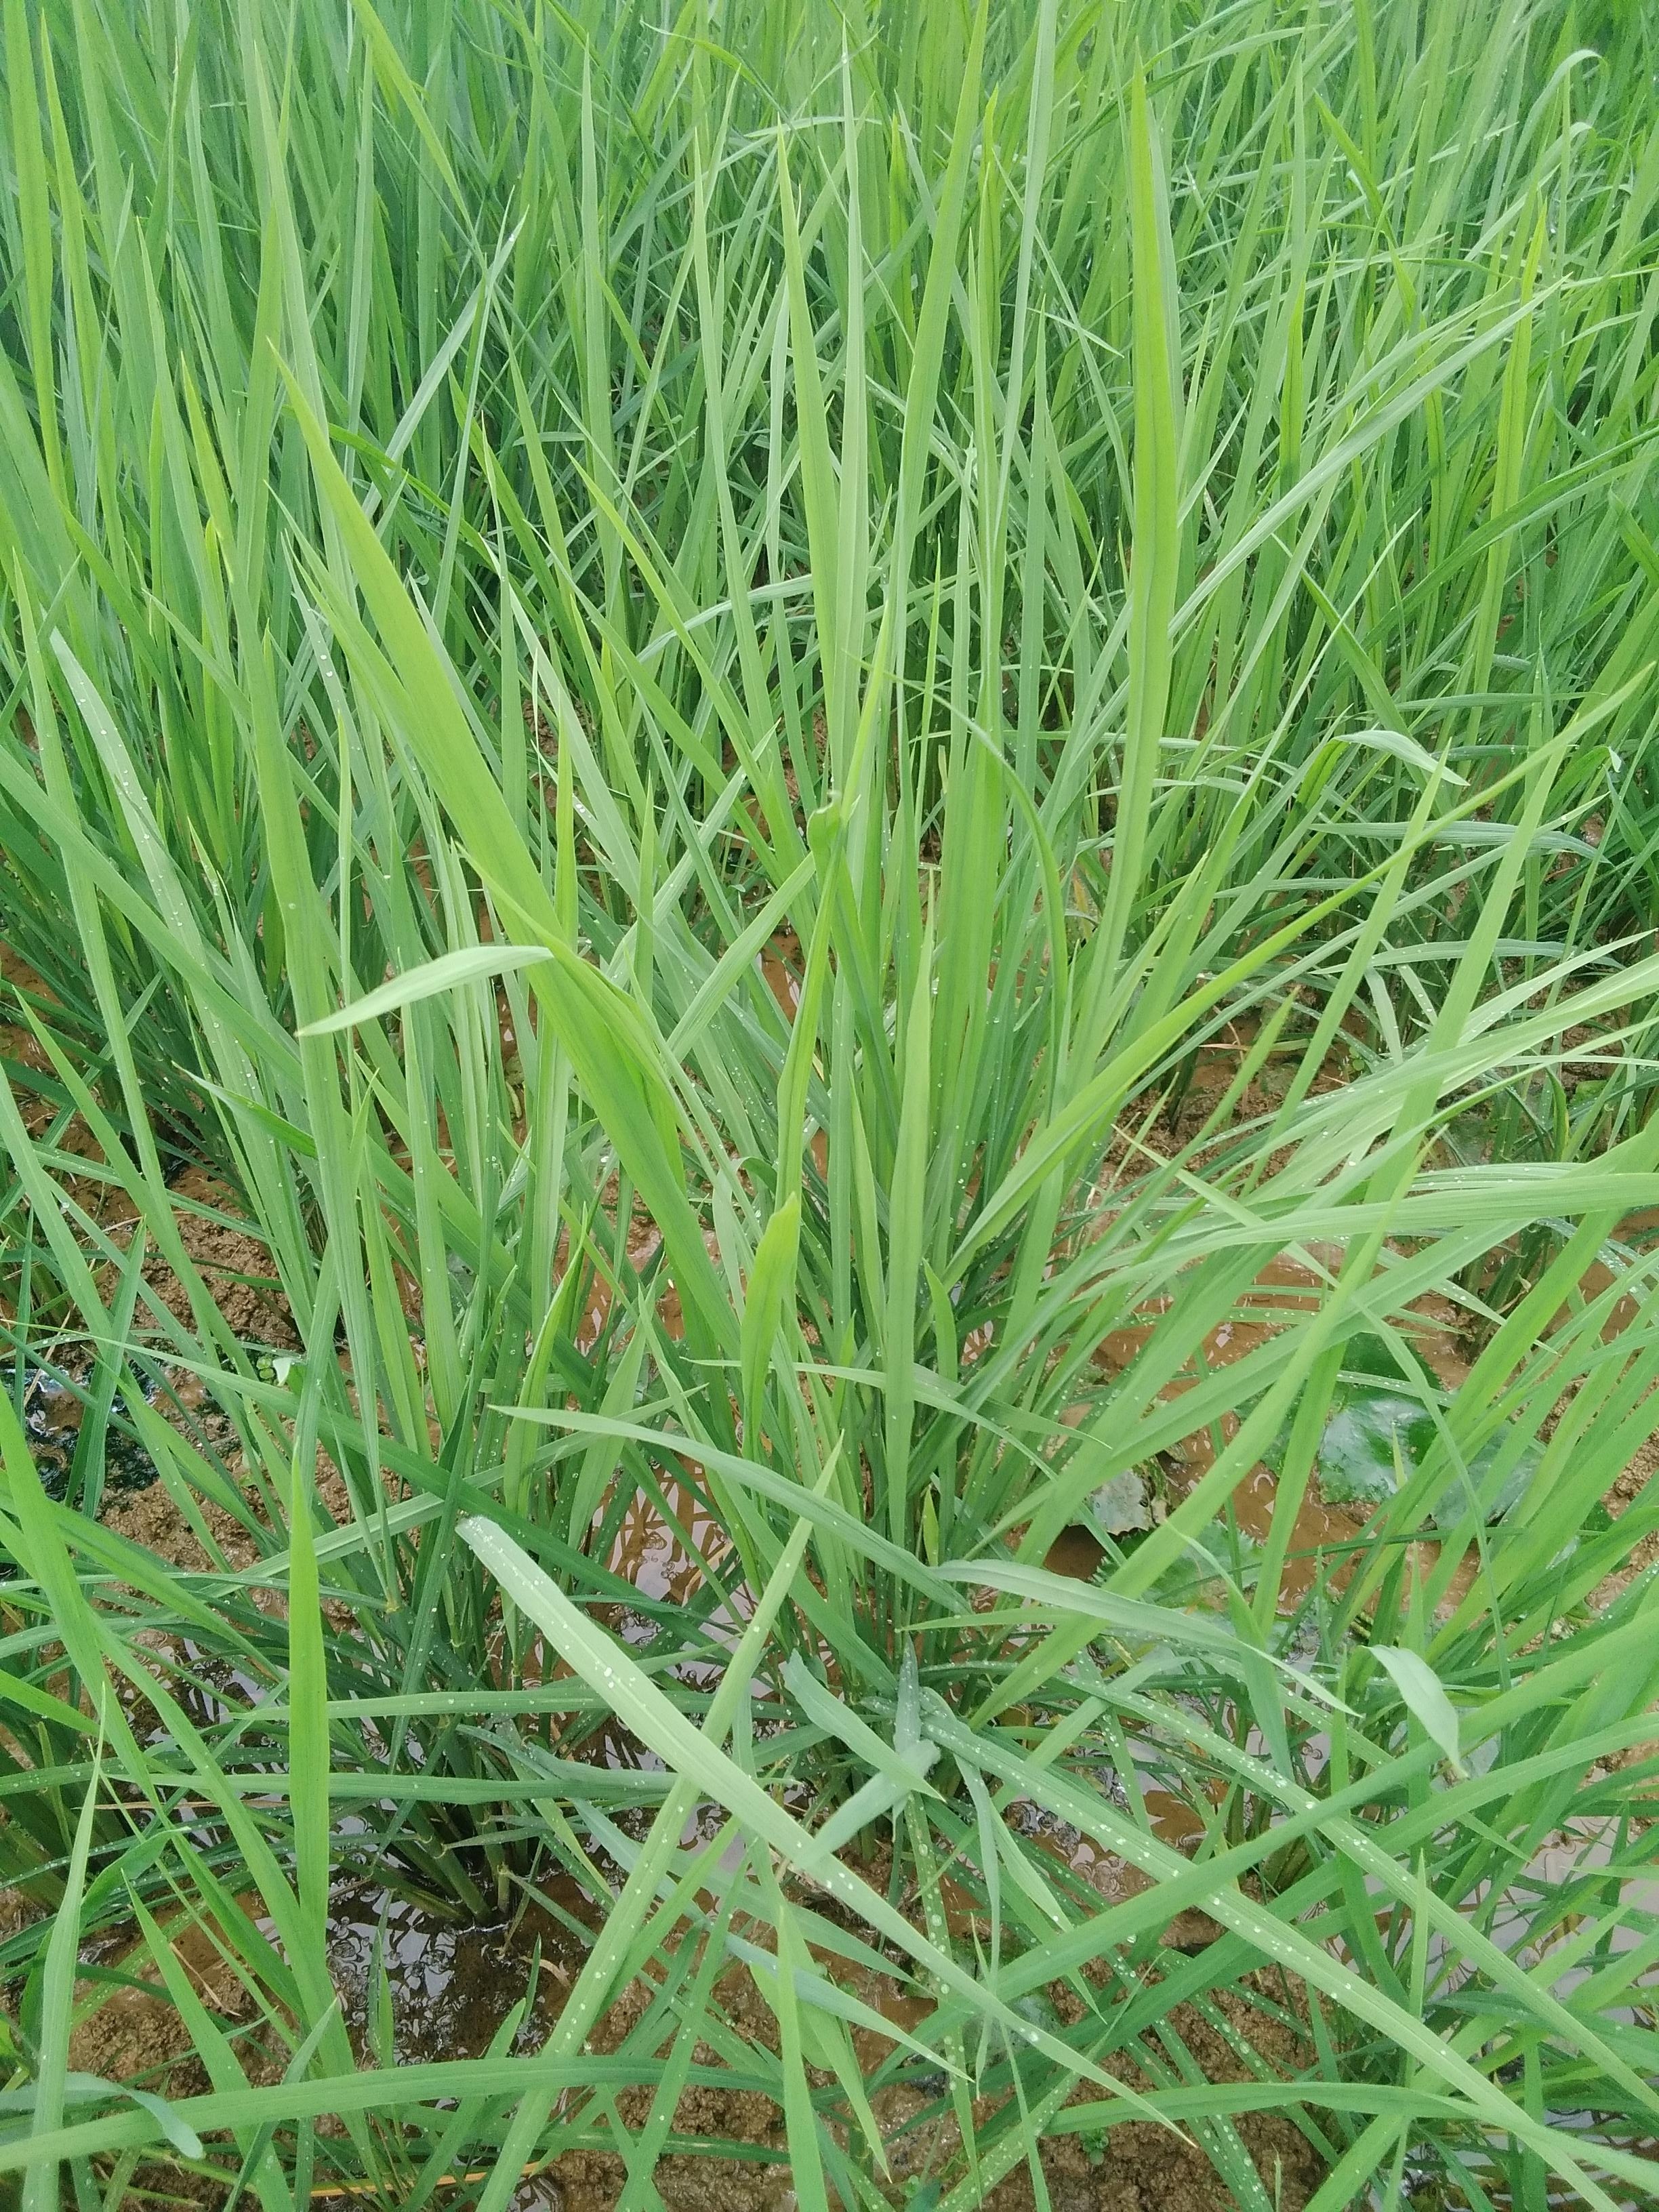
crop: rice
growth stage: vegetative
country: Nigeria
